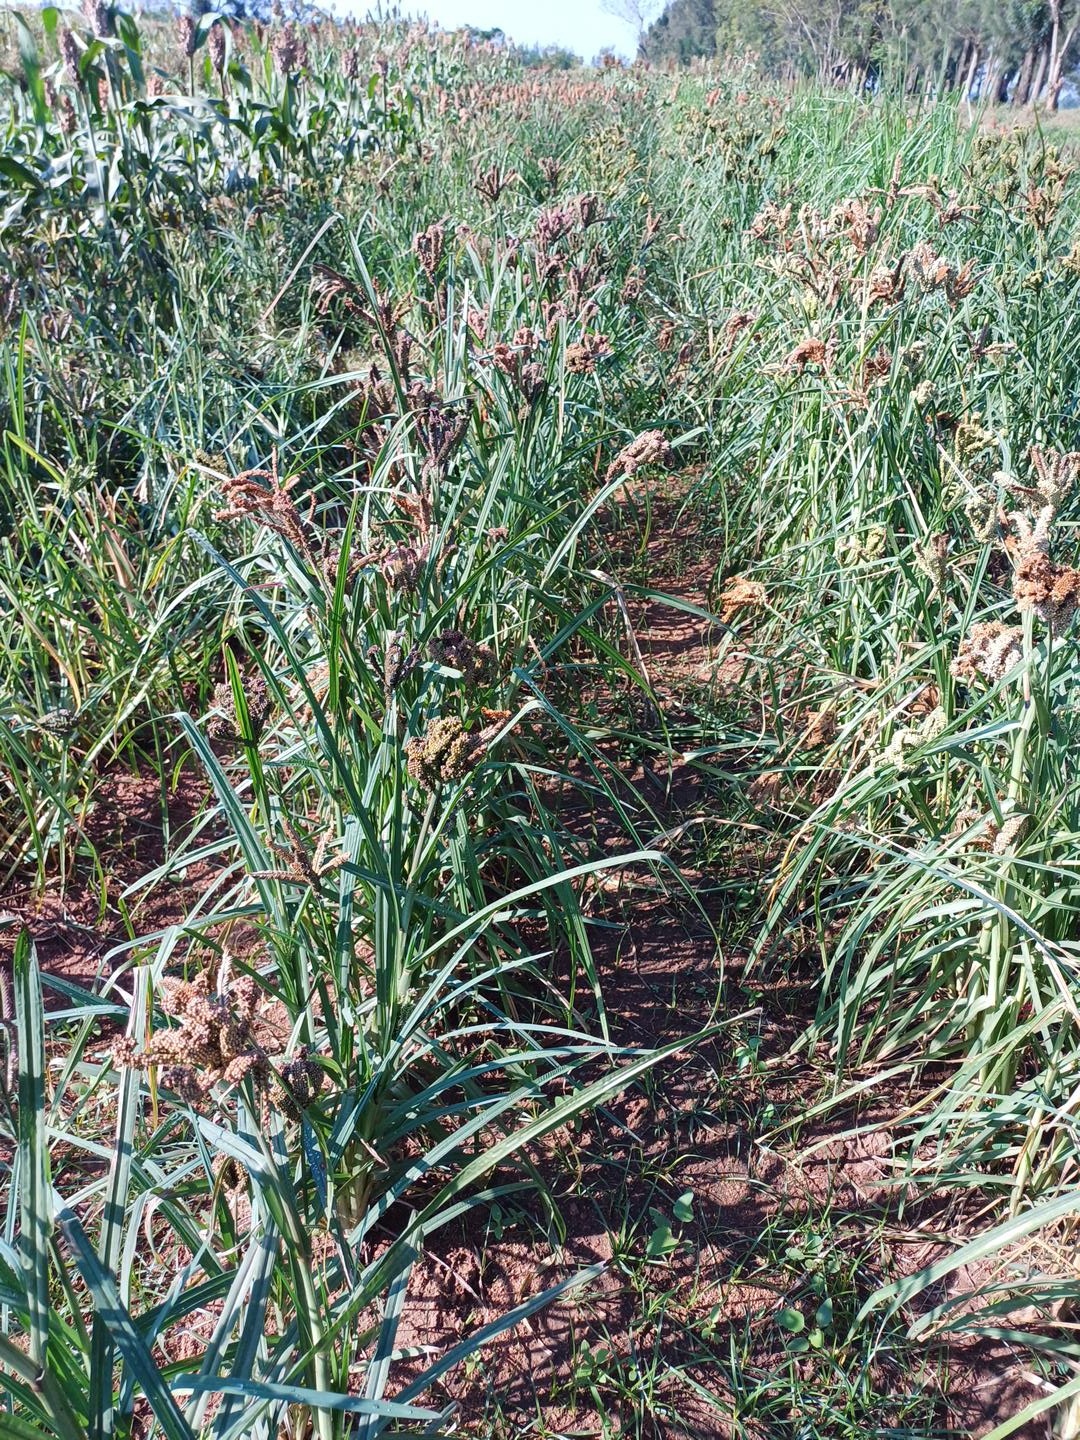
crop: finger millet
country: Kenya
